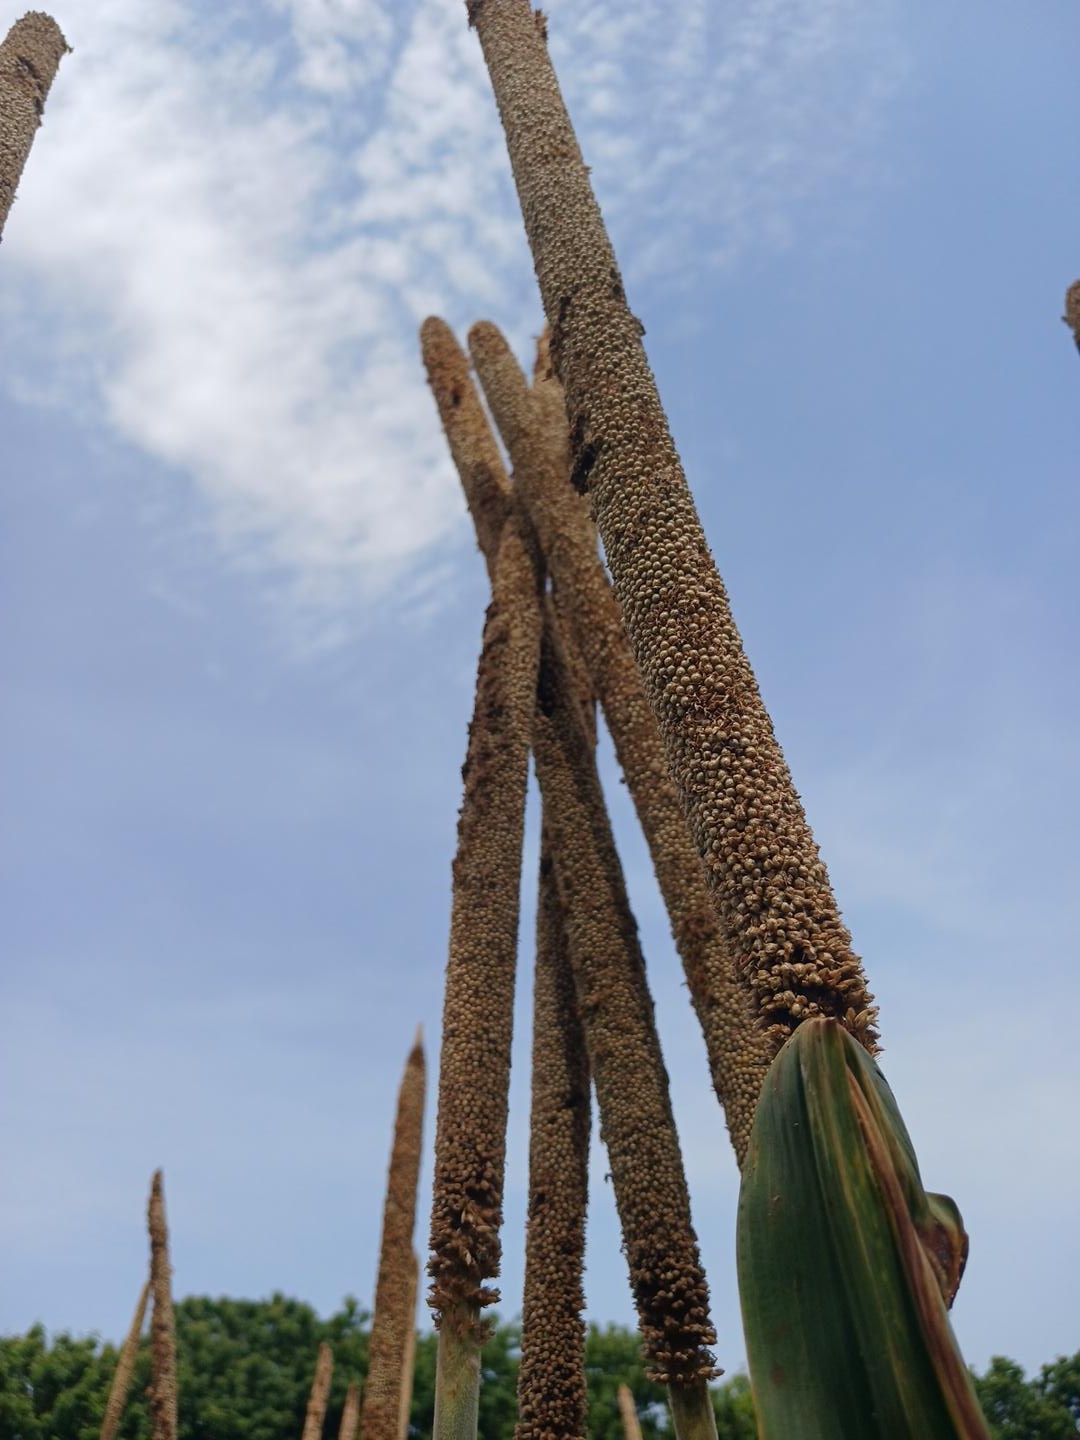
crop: pearl millet
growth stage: maturity
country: Senegal
